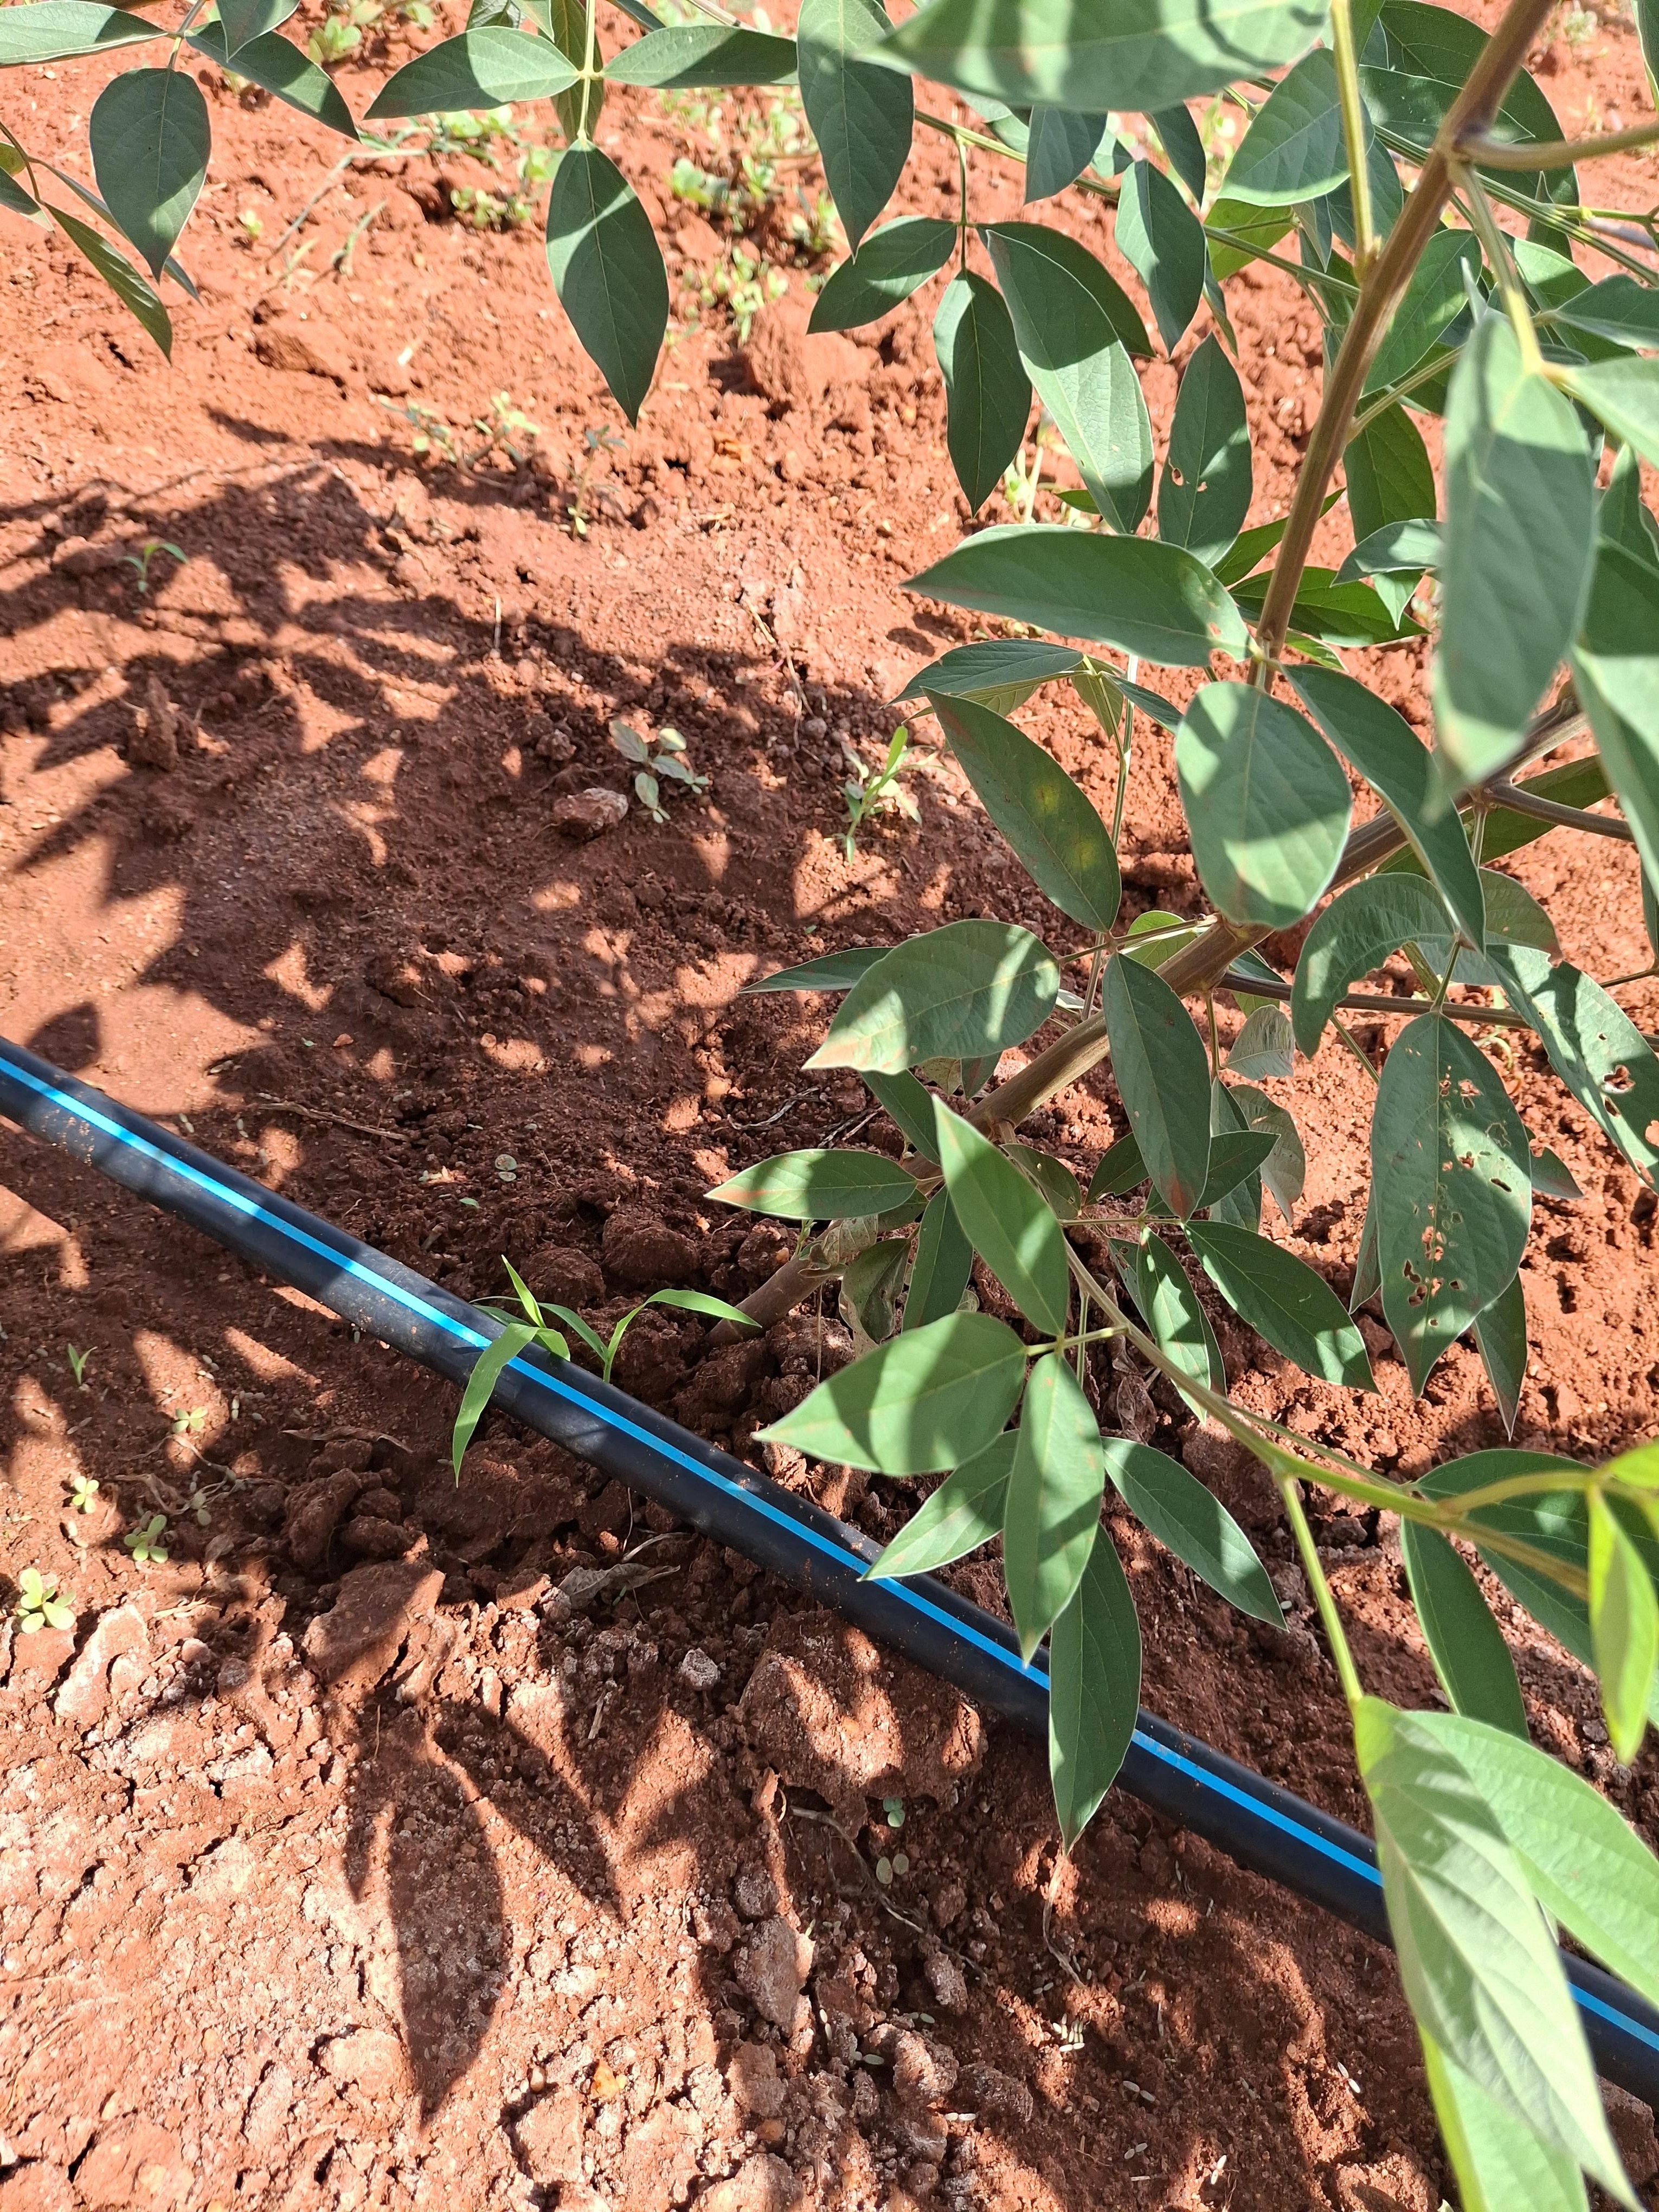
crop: pigeonpea
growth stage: flowering
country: Kenya
